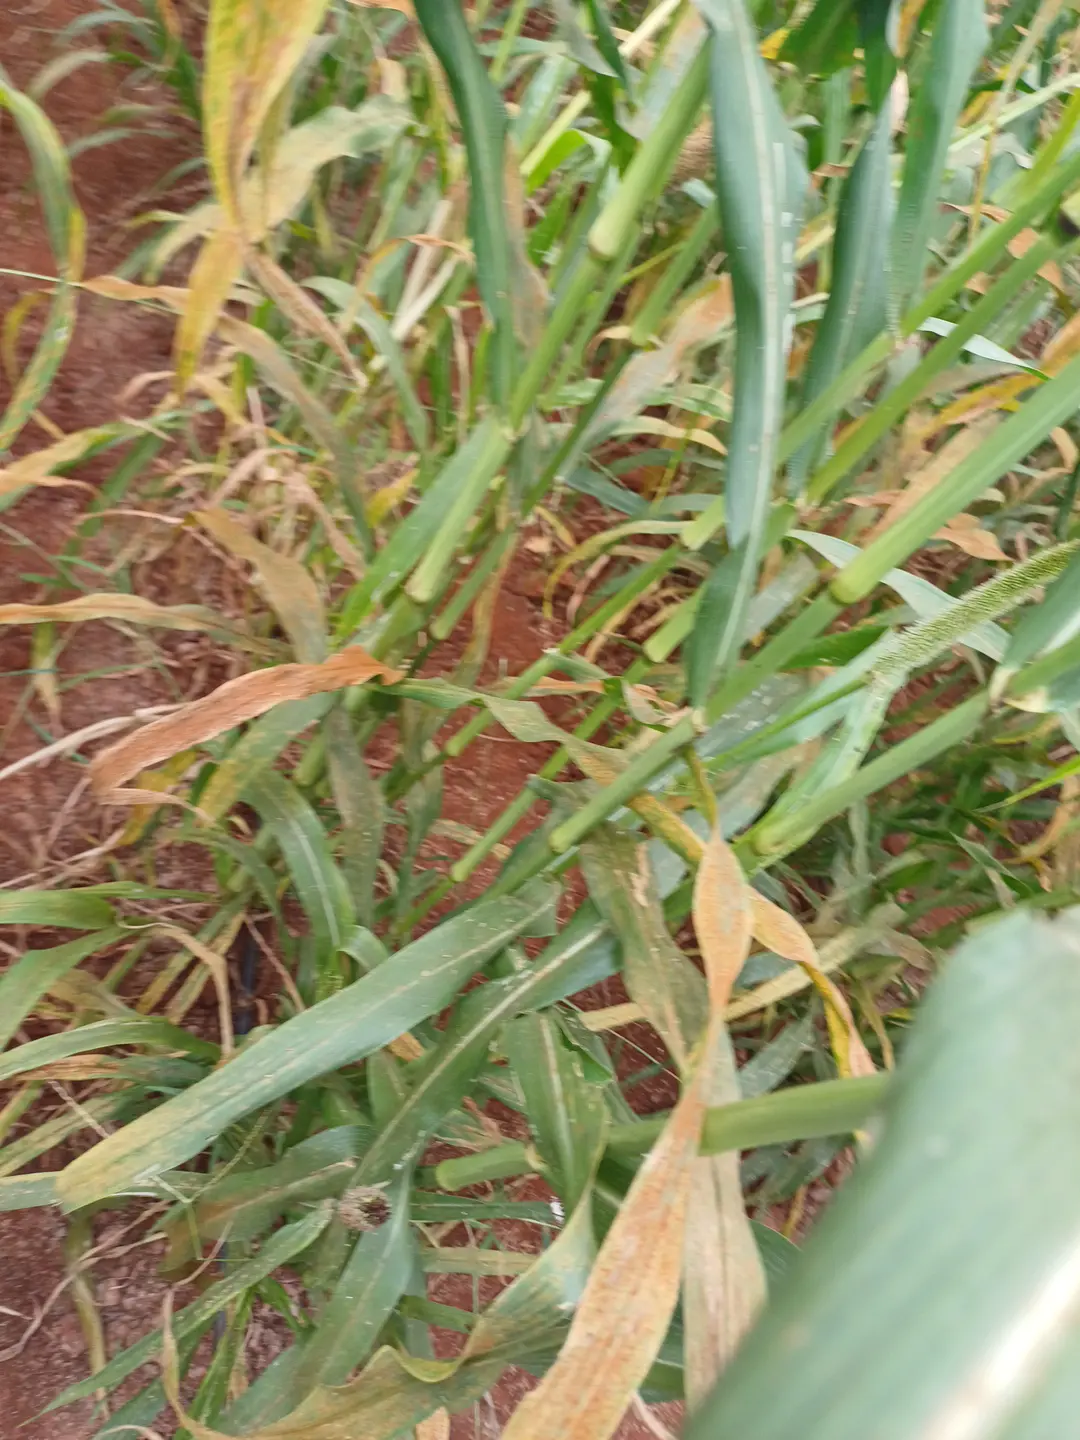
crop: pearl millet
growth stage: filling grain
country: Kenya
